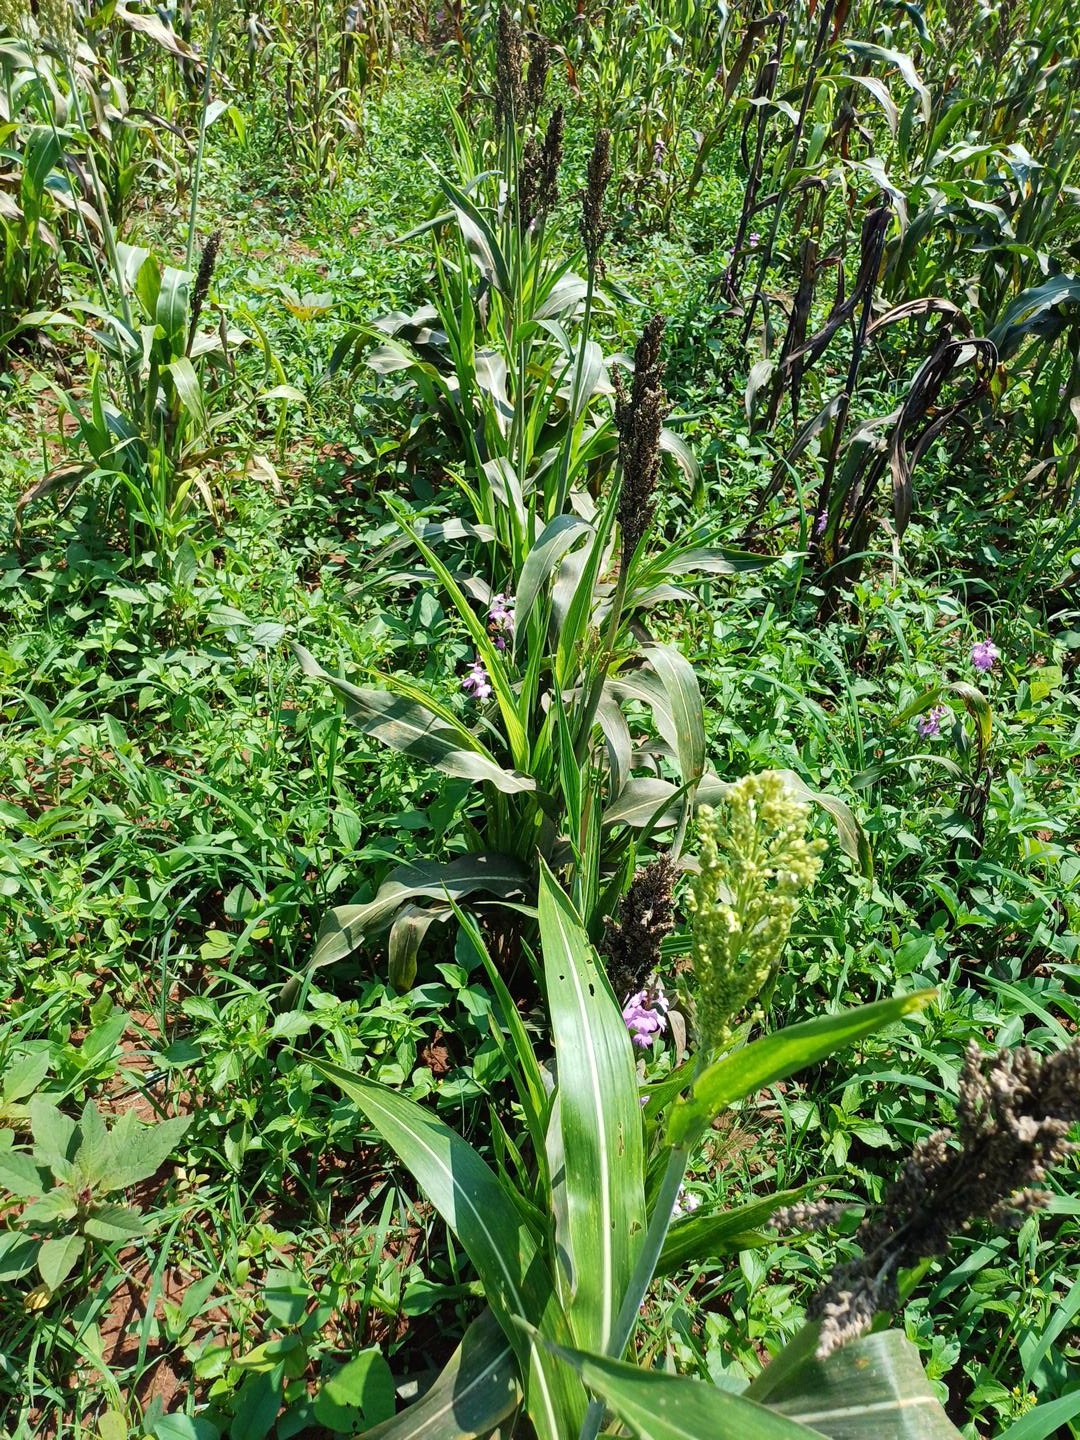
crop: sorghum
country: Kenya
